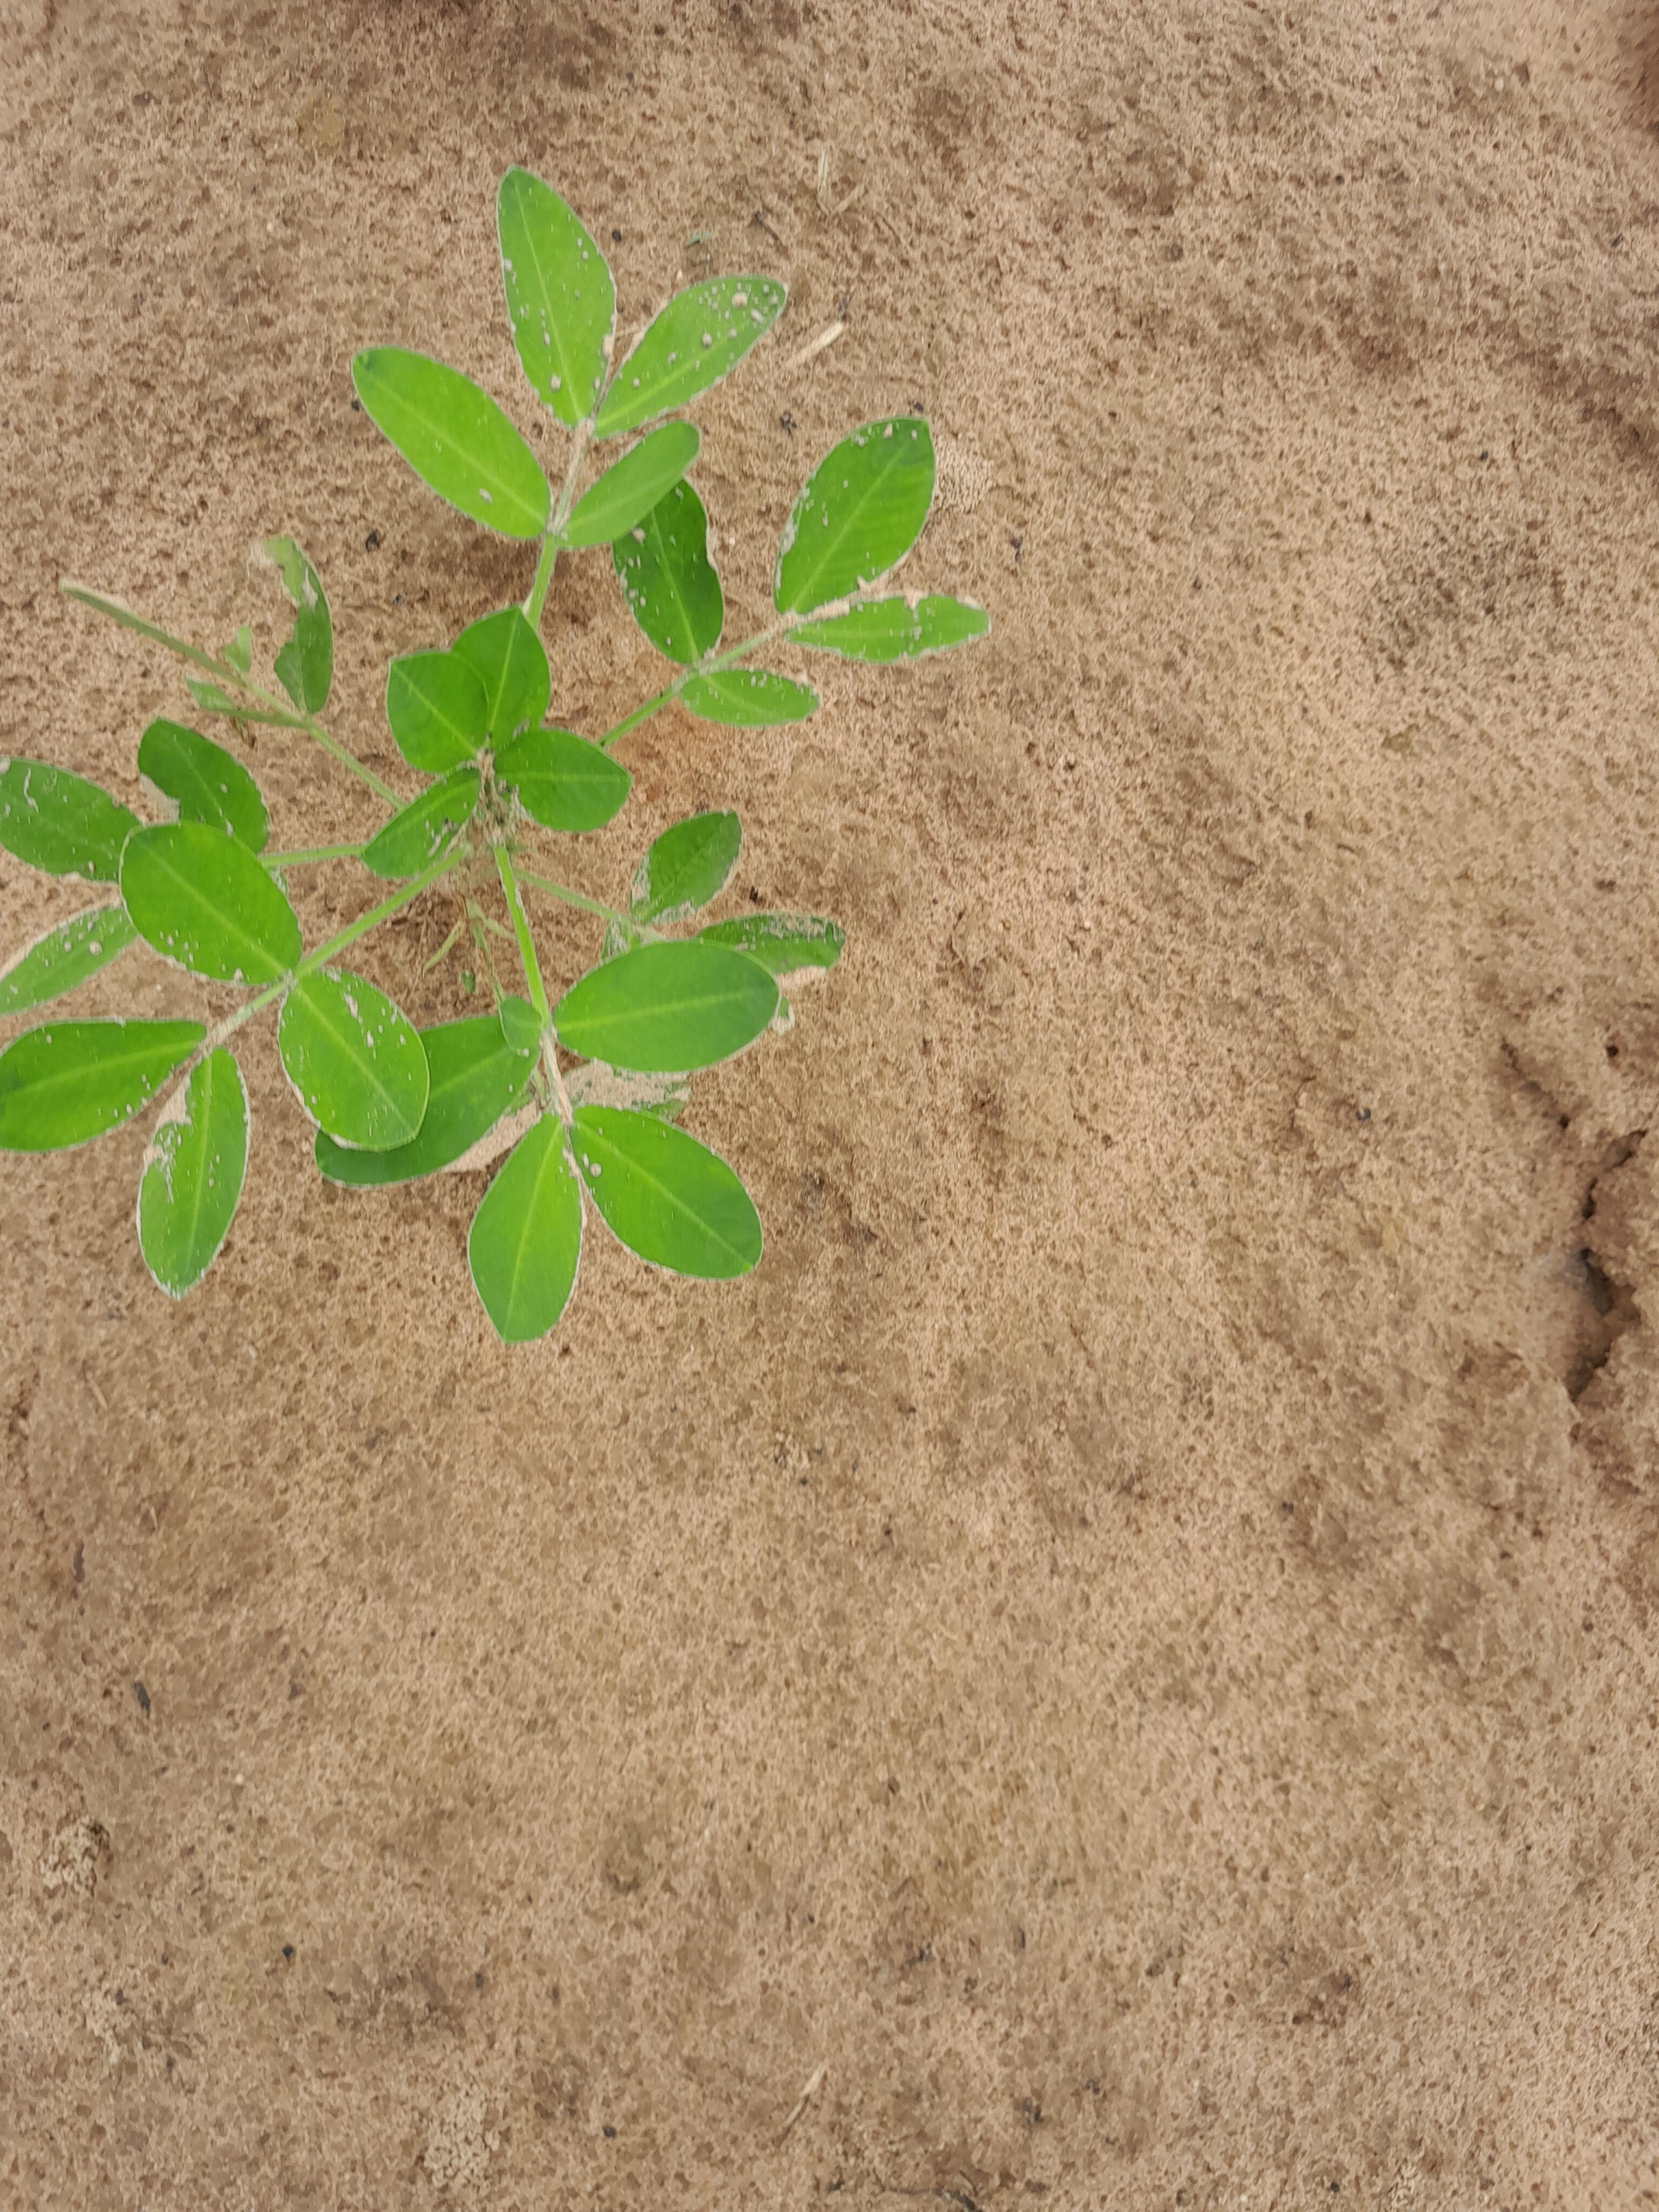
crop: groundnut
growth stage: flowering
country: Senegal
